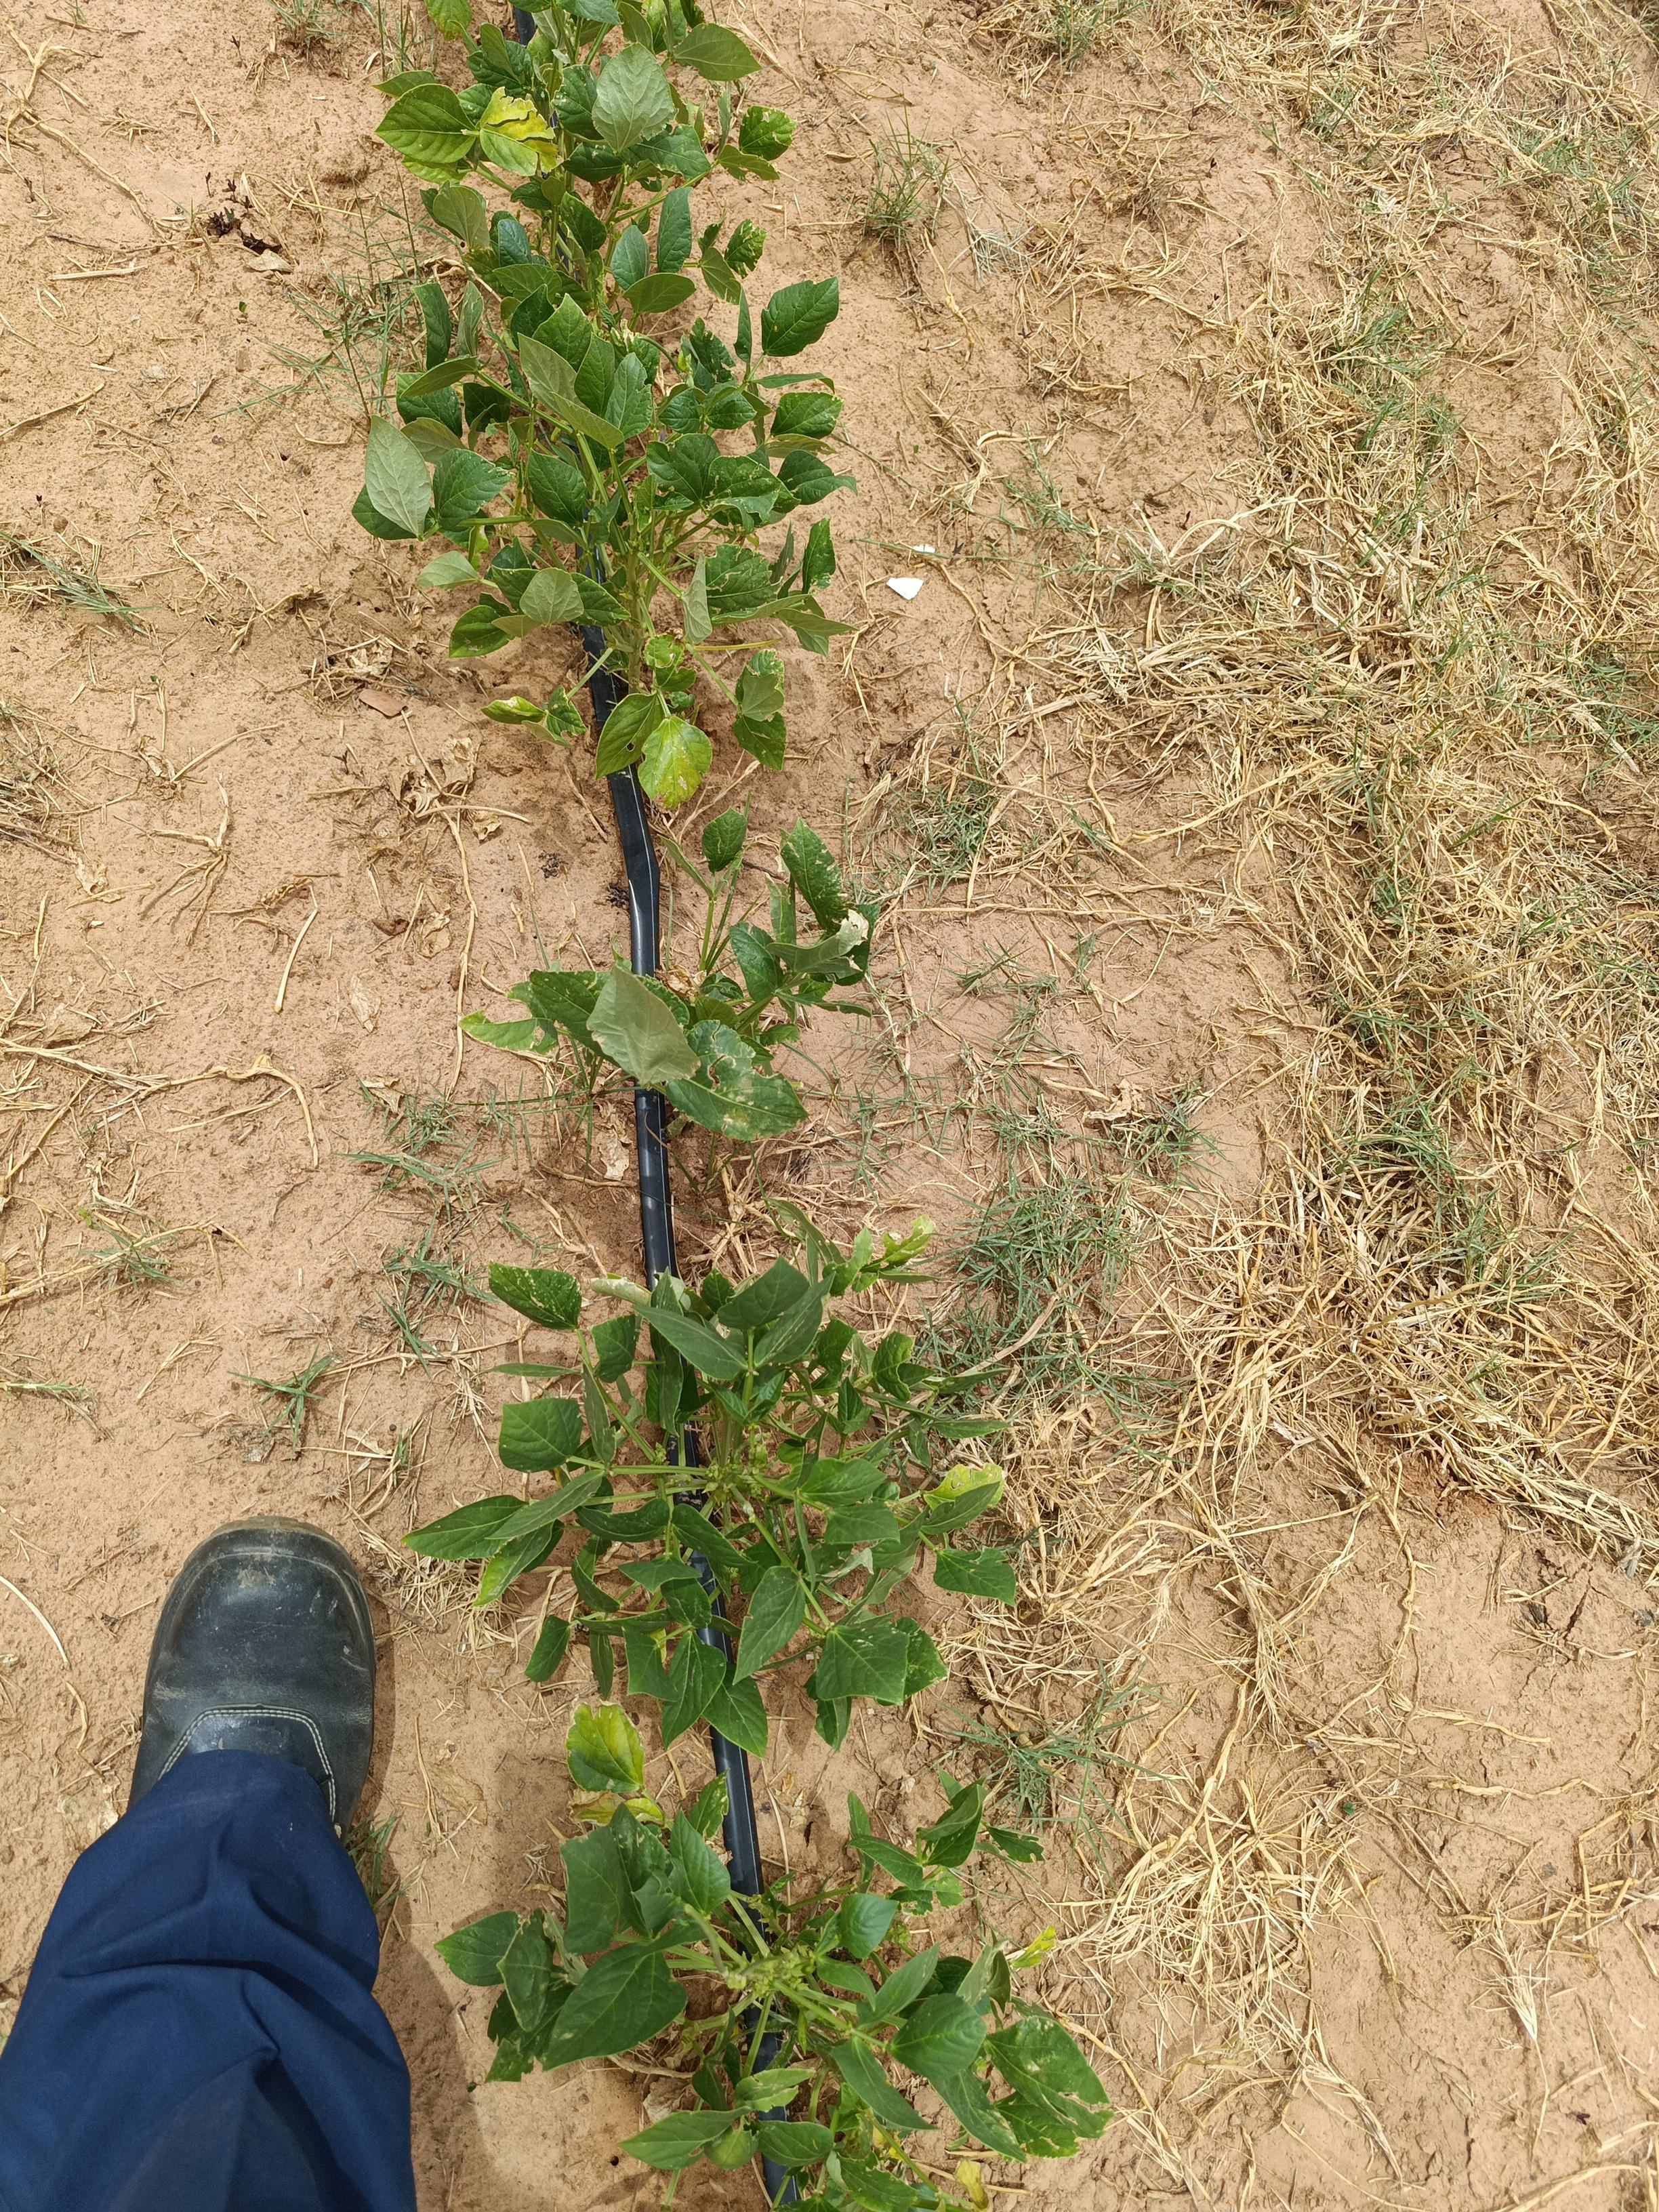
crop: cowpea
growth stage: flowering
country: Nigeria
